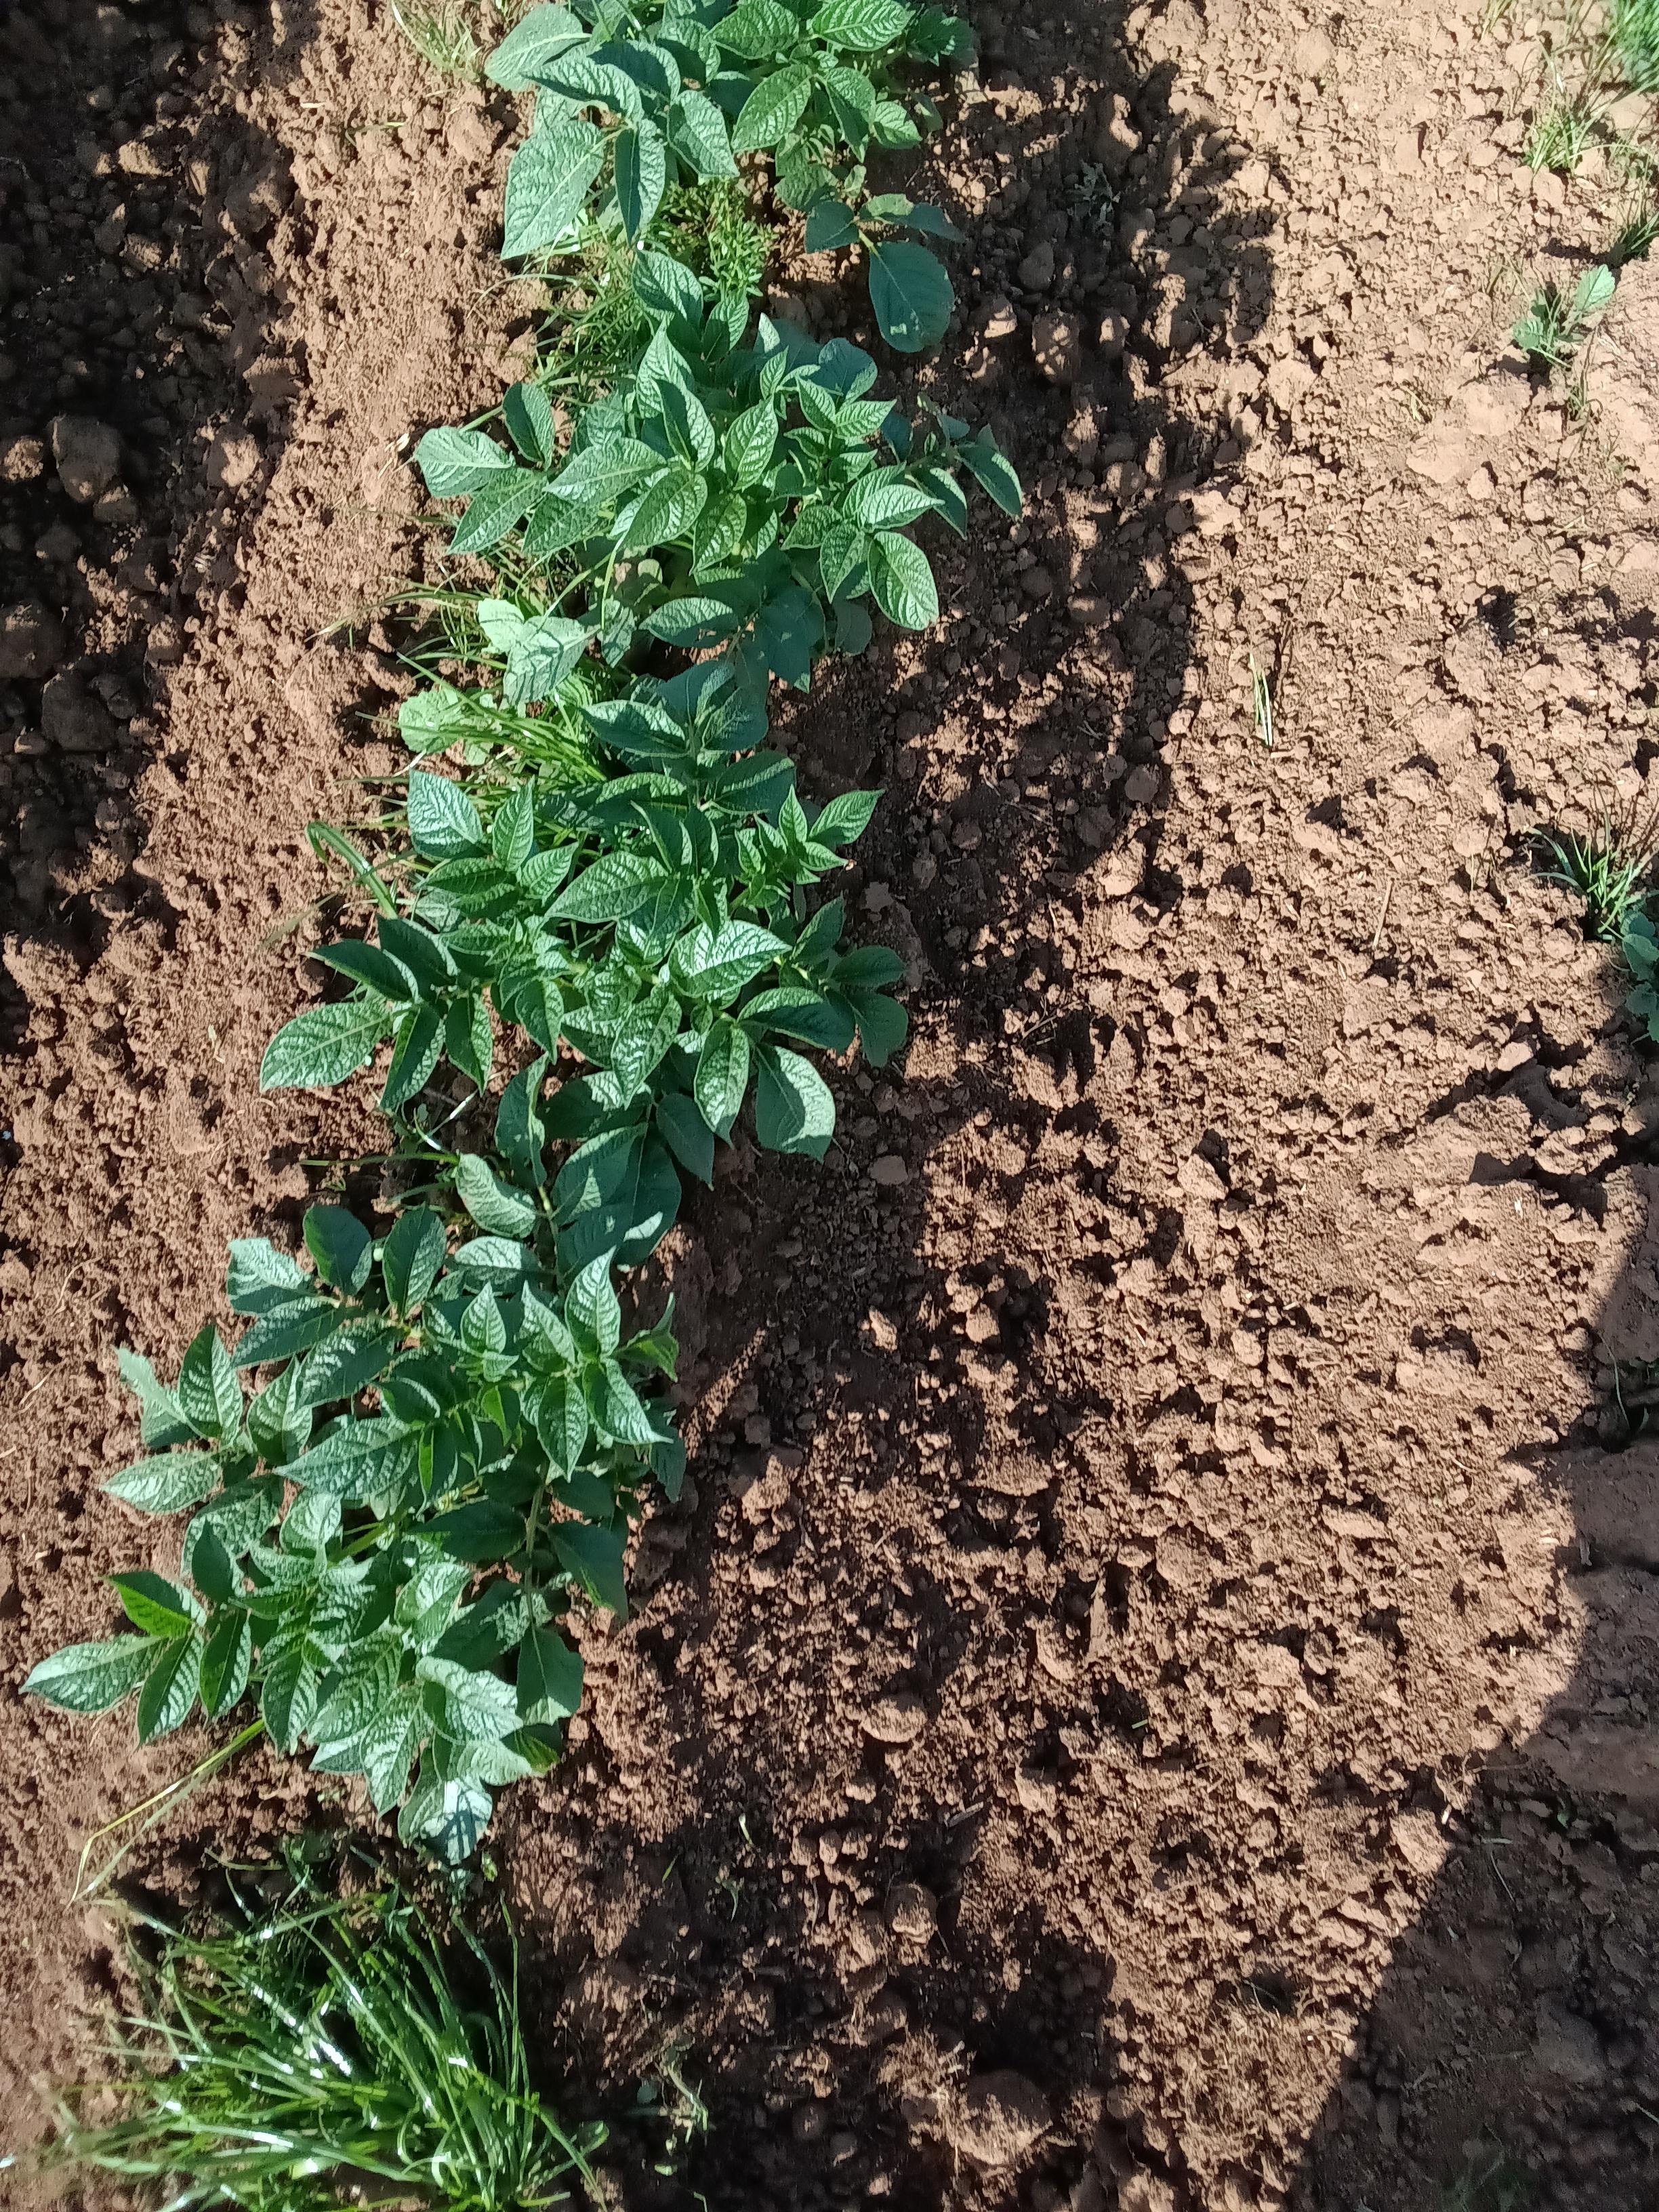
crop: potato
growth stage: vegetative
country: Kenya
